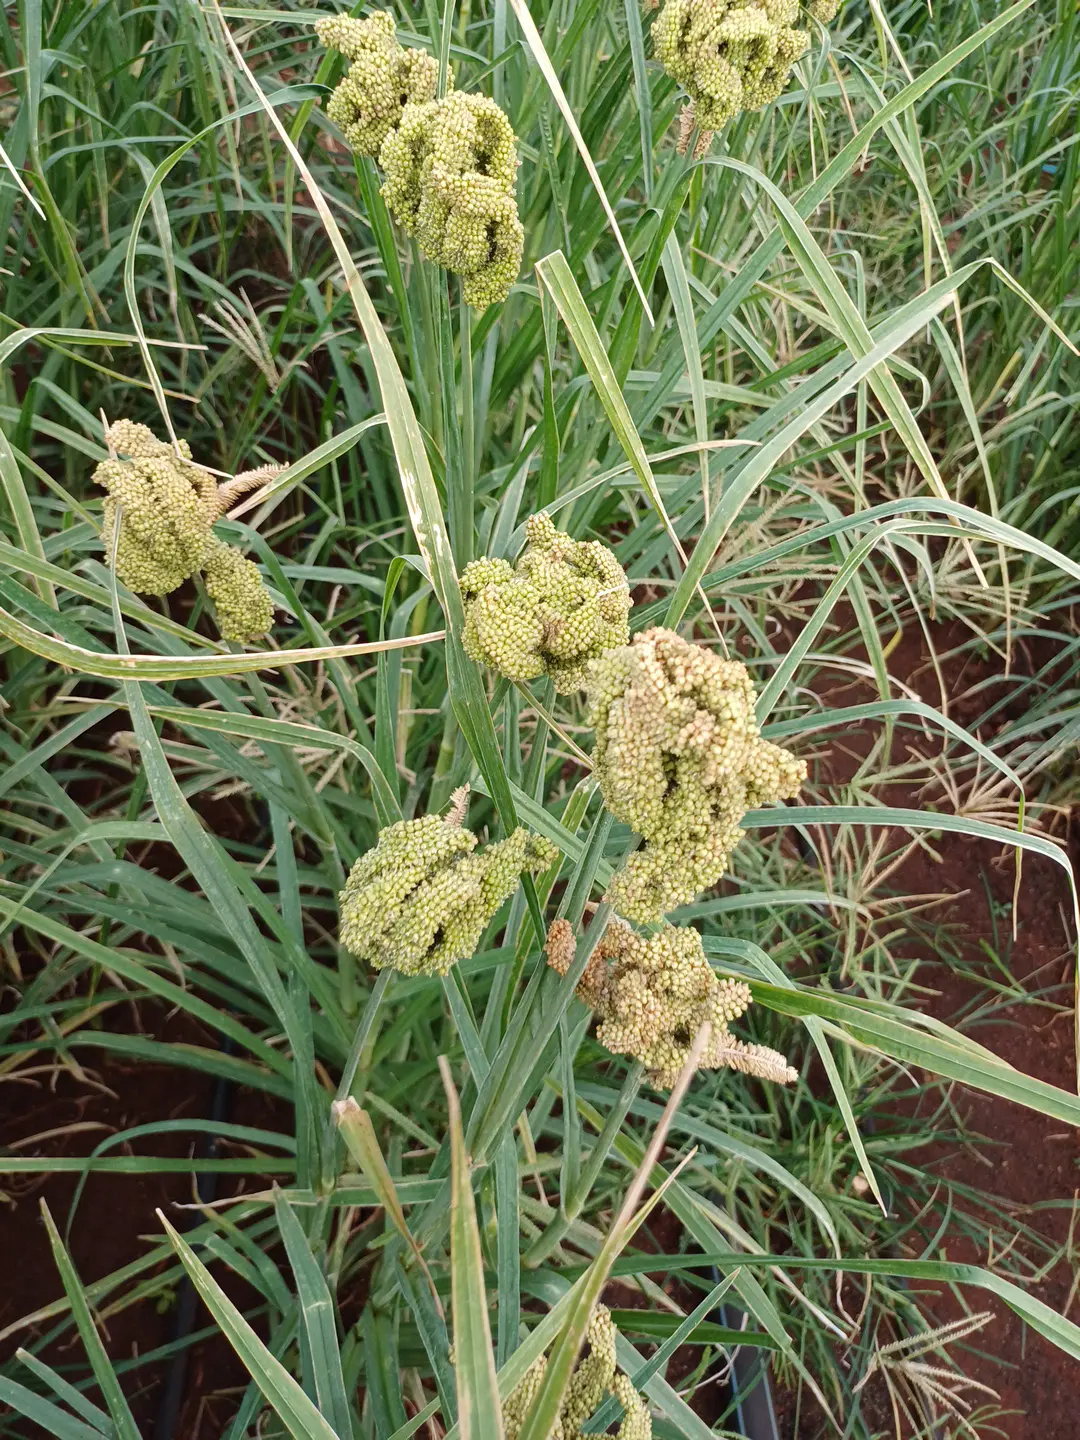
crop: finger millet
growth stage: filling grain
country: Kenya
